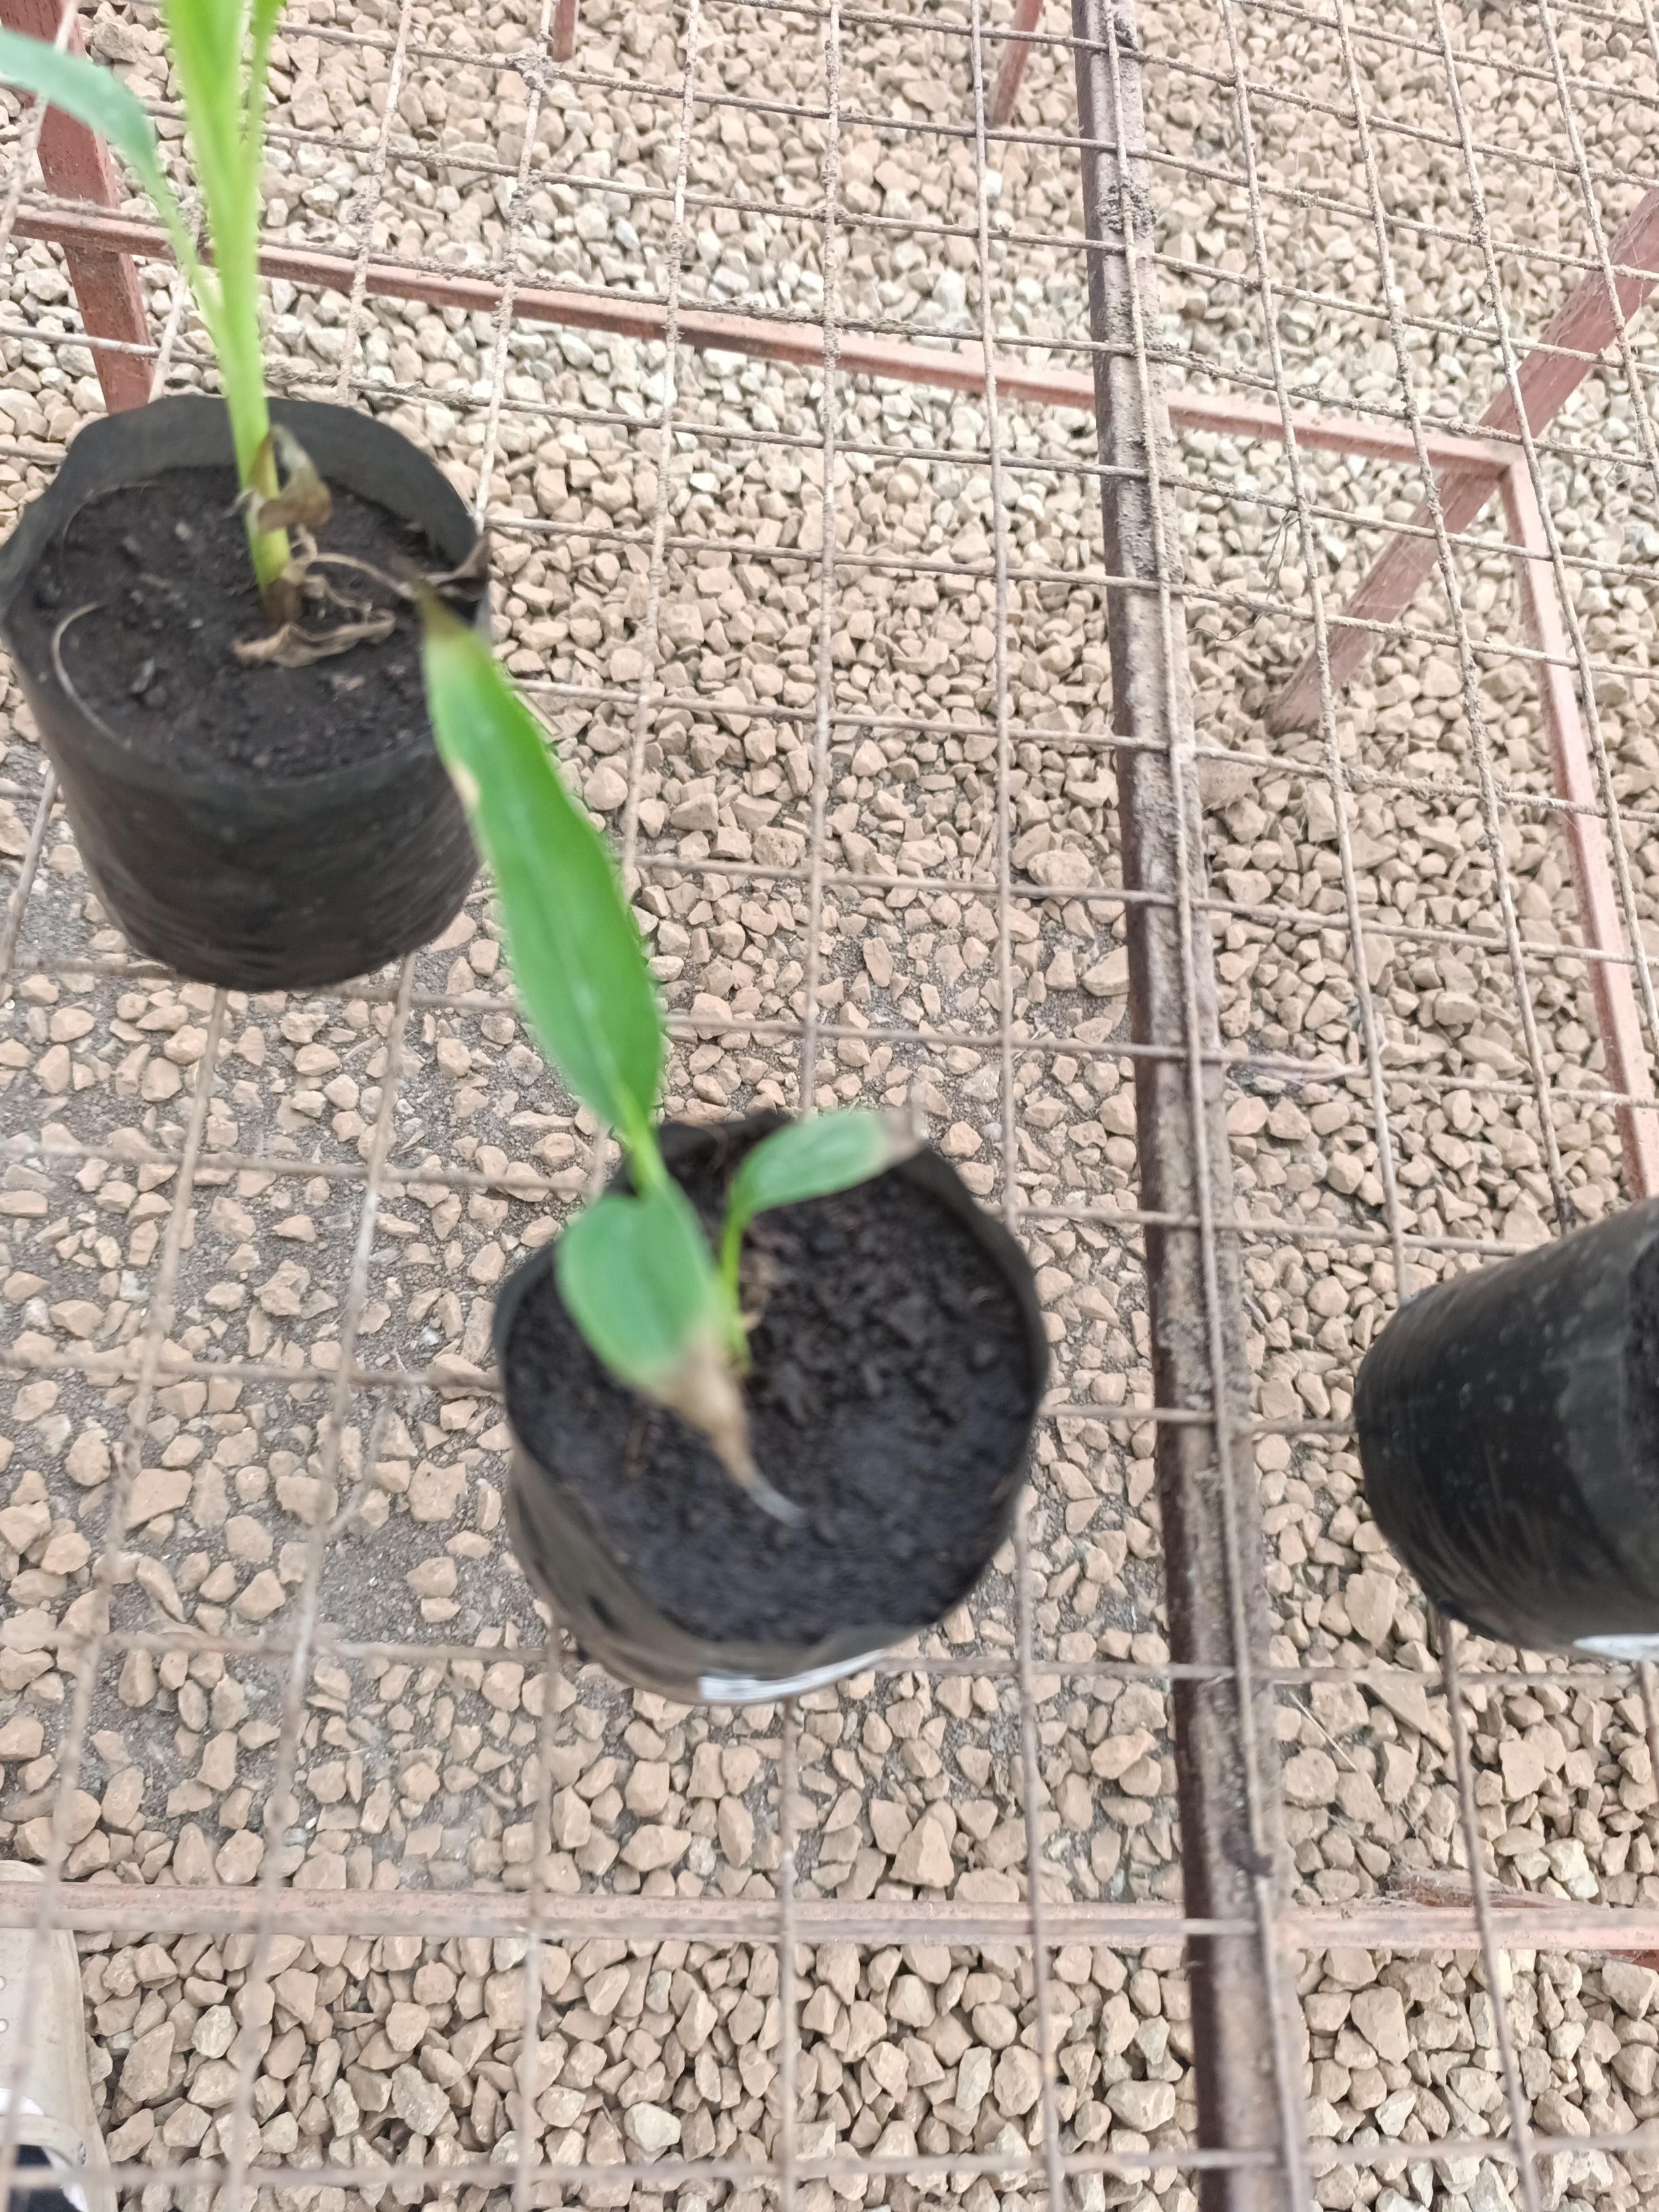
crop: banana
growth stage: vegetative
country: Tanzania
